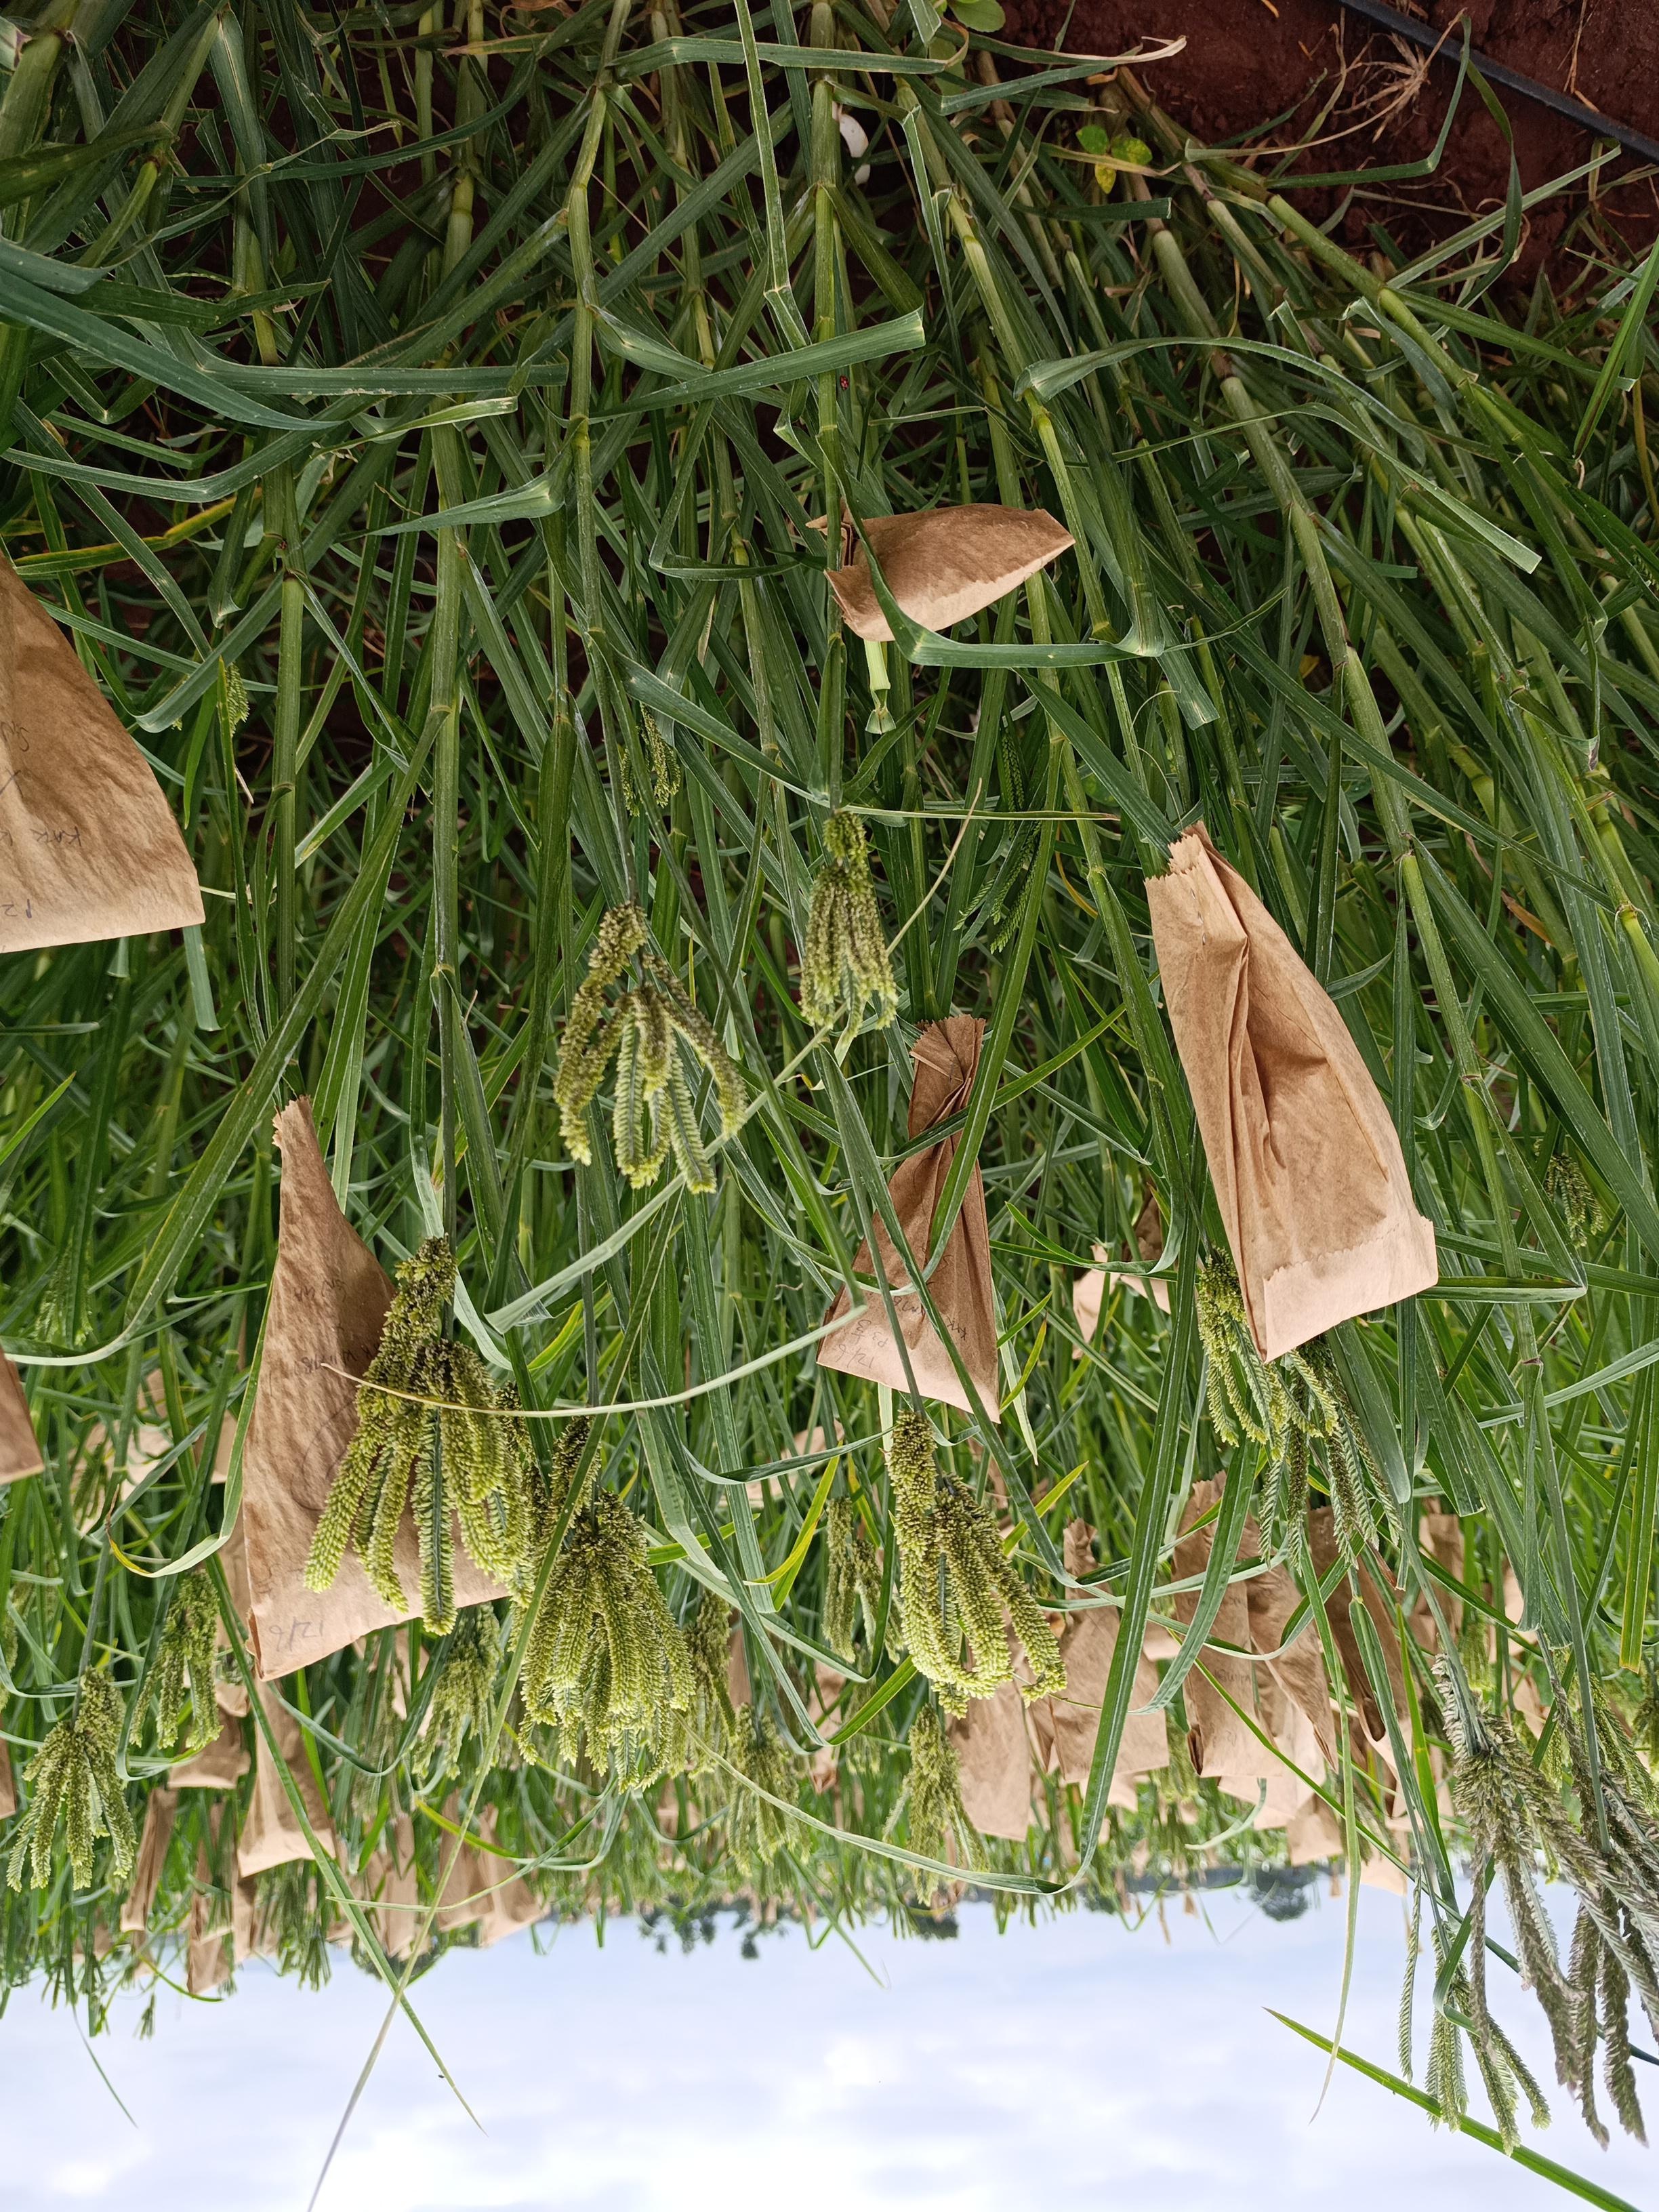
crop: finger millet
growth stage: flowering
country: Kenya
